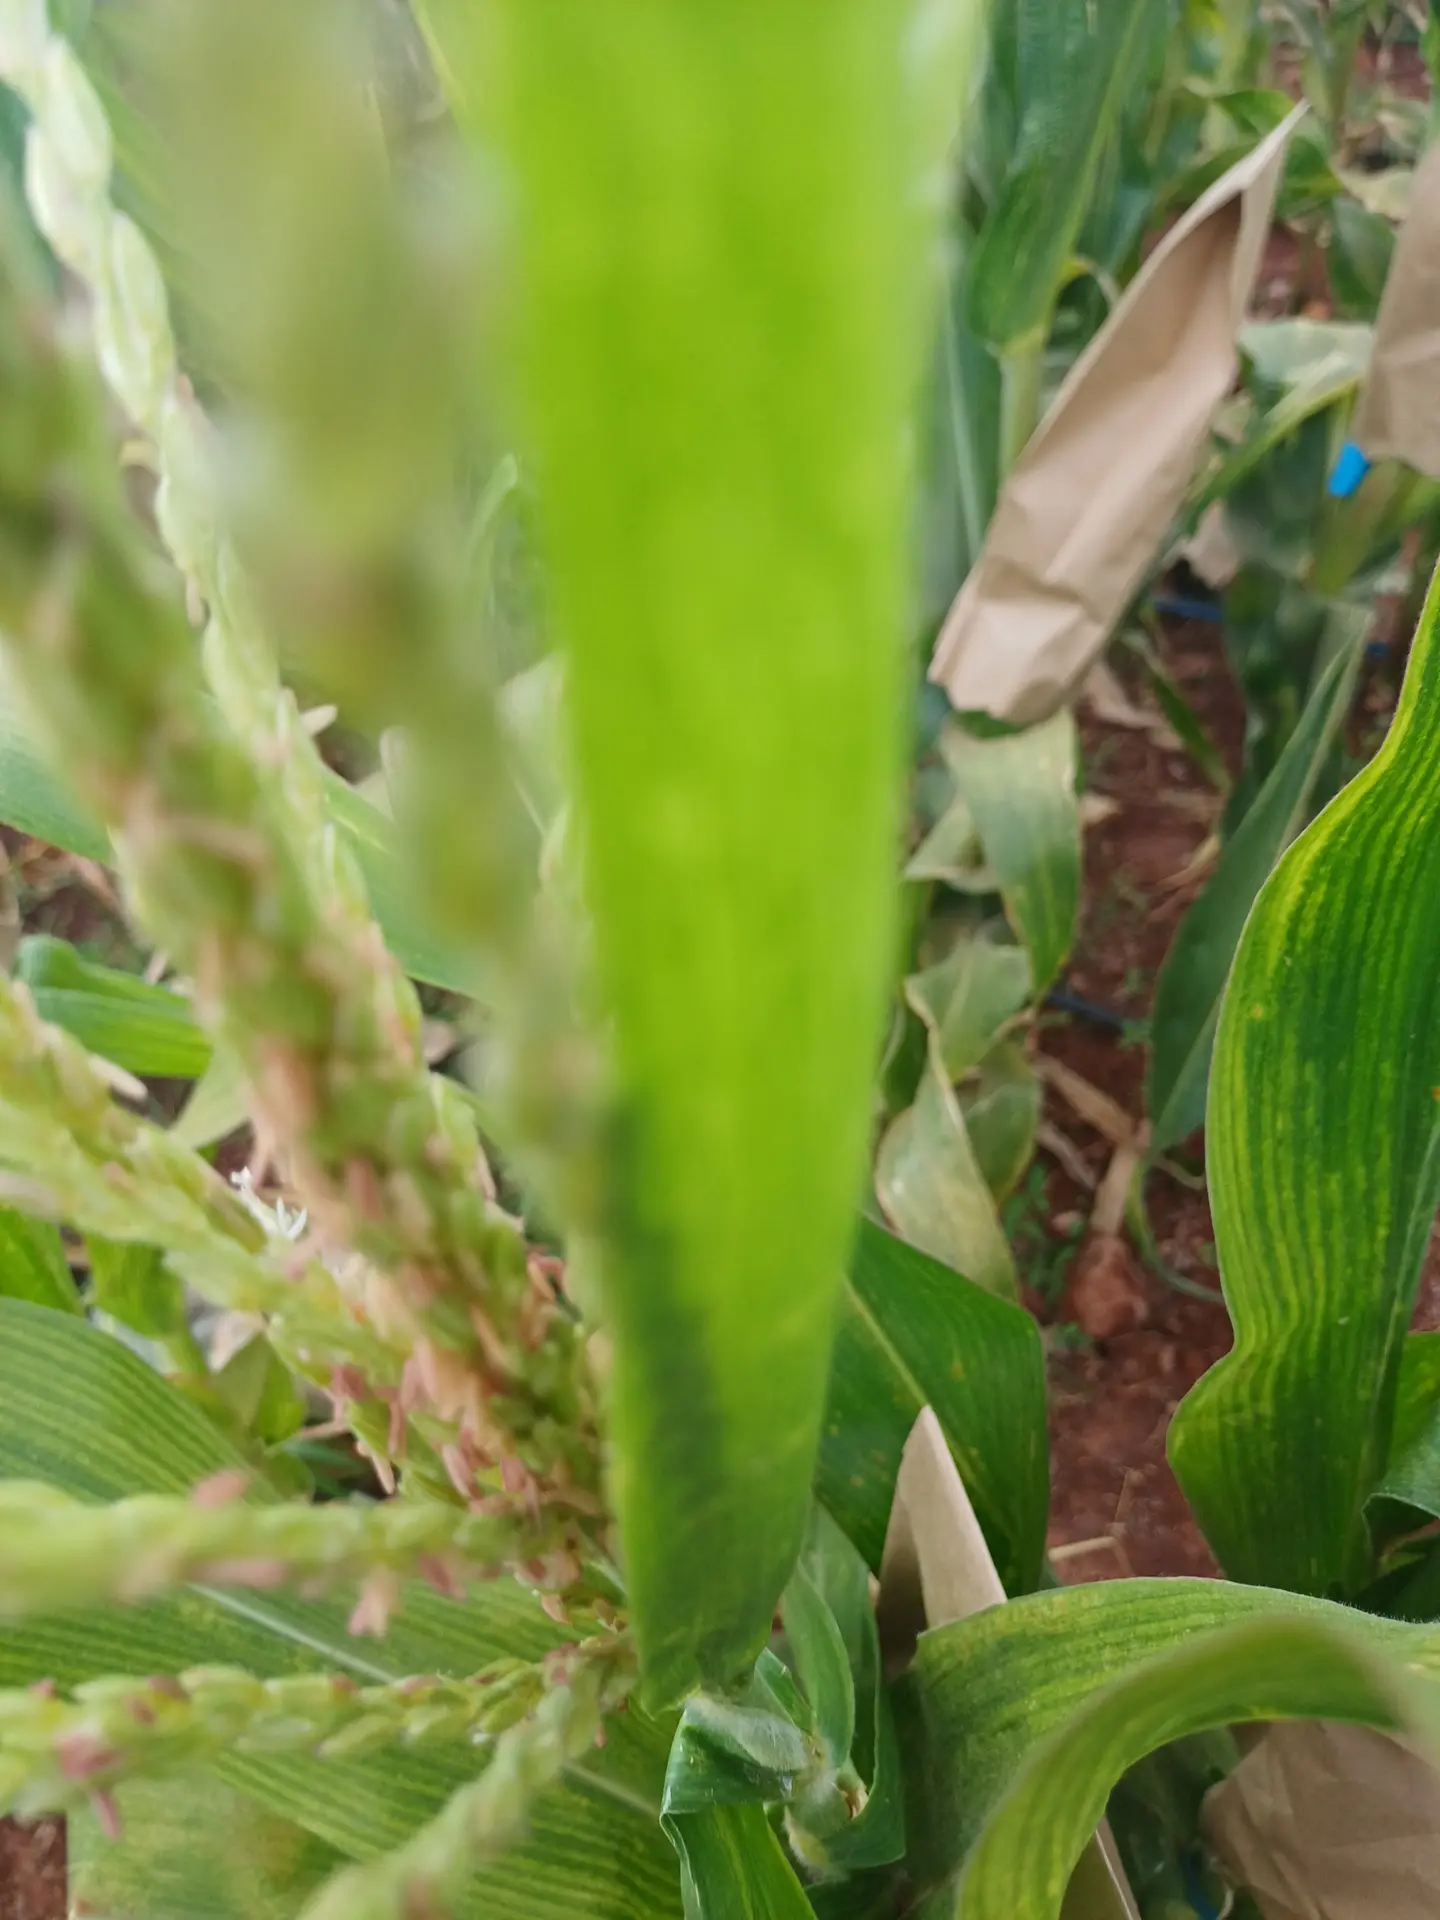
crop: maize
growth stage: flowering
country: Kenya
